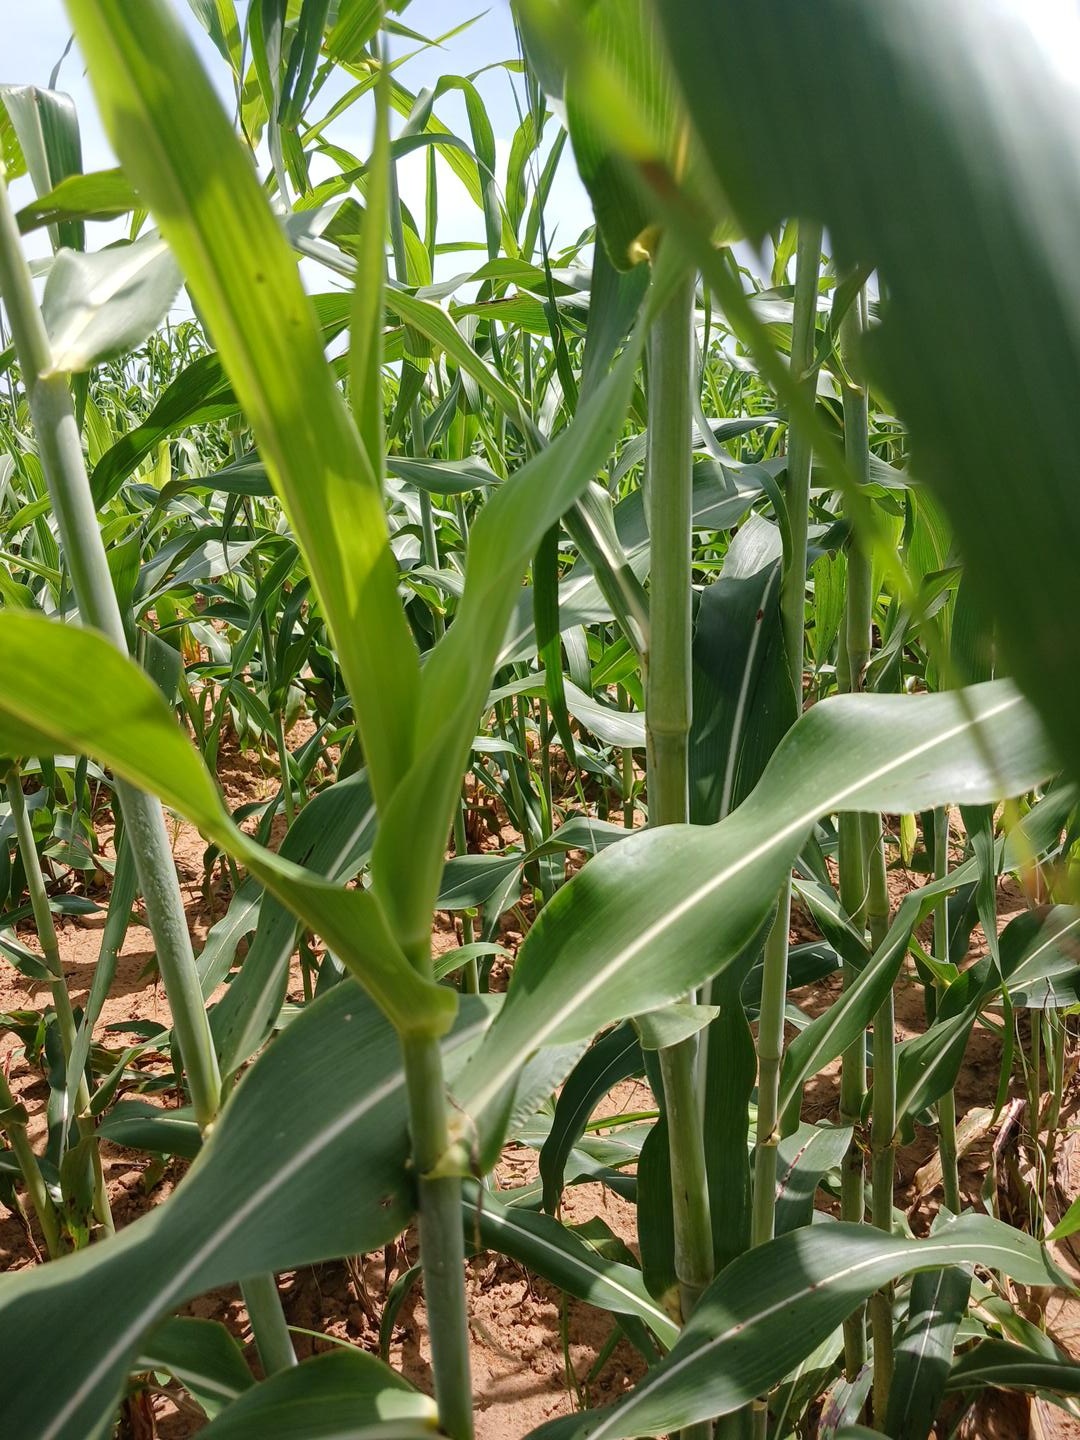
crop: sorghum
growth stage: vegetative
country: Senegal
